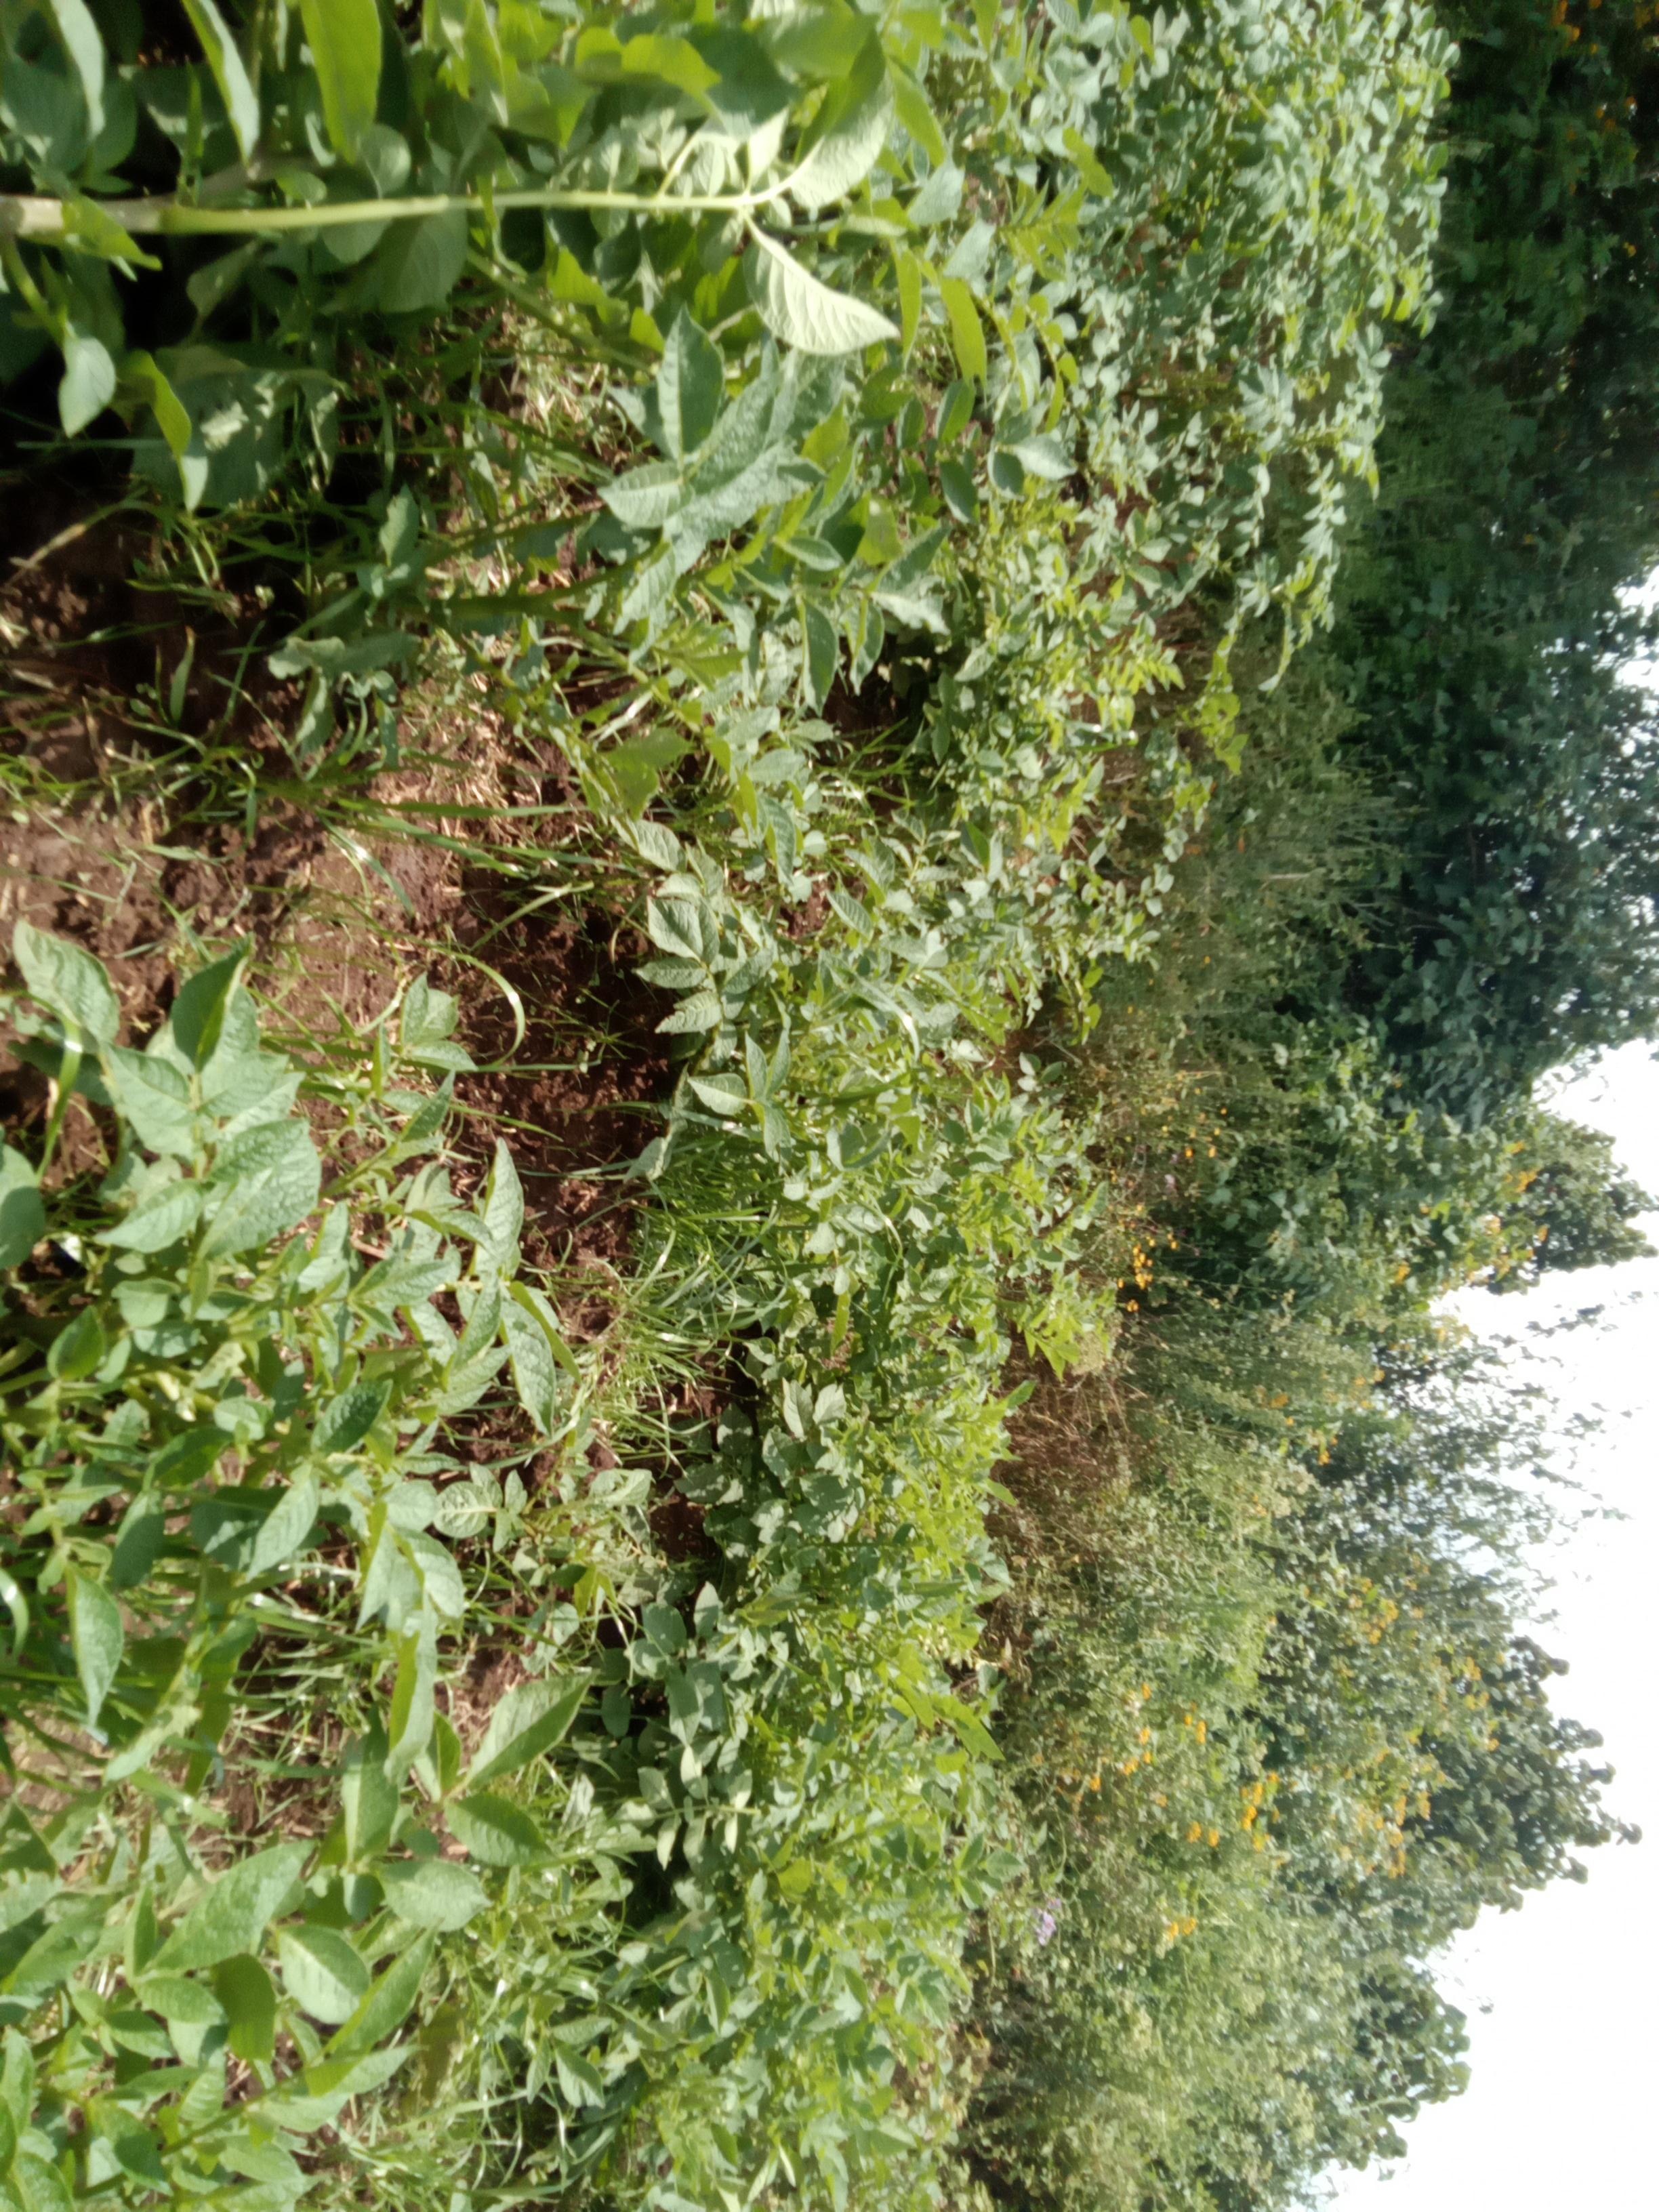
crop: potato
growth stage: vegetative
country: Kenya
